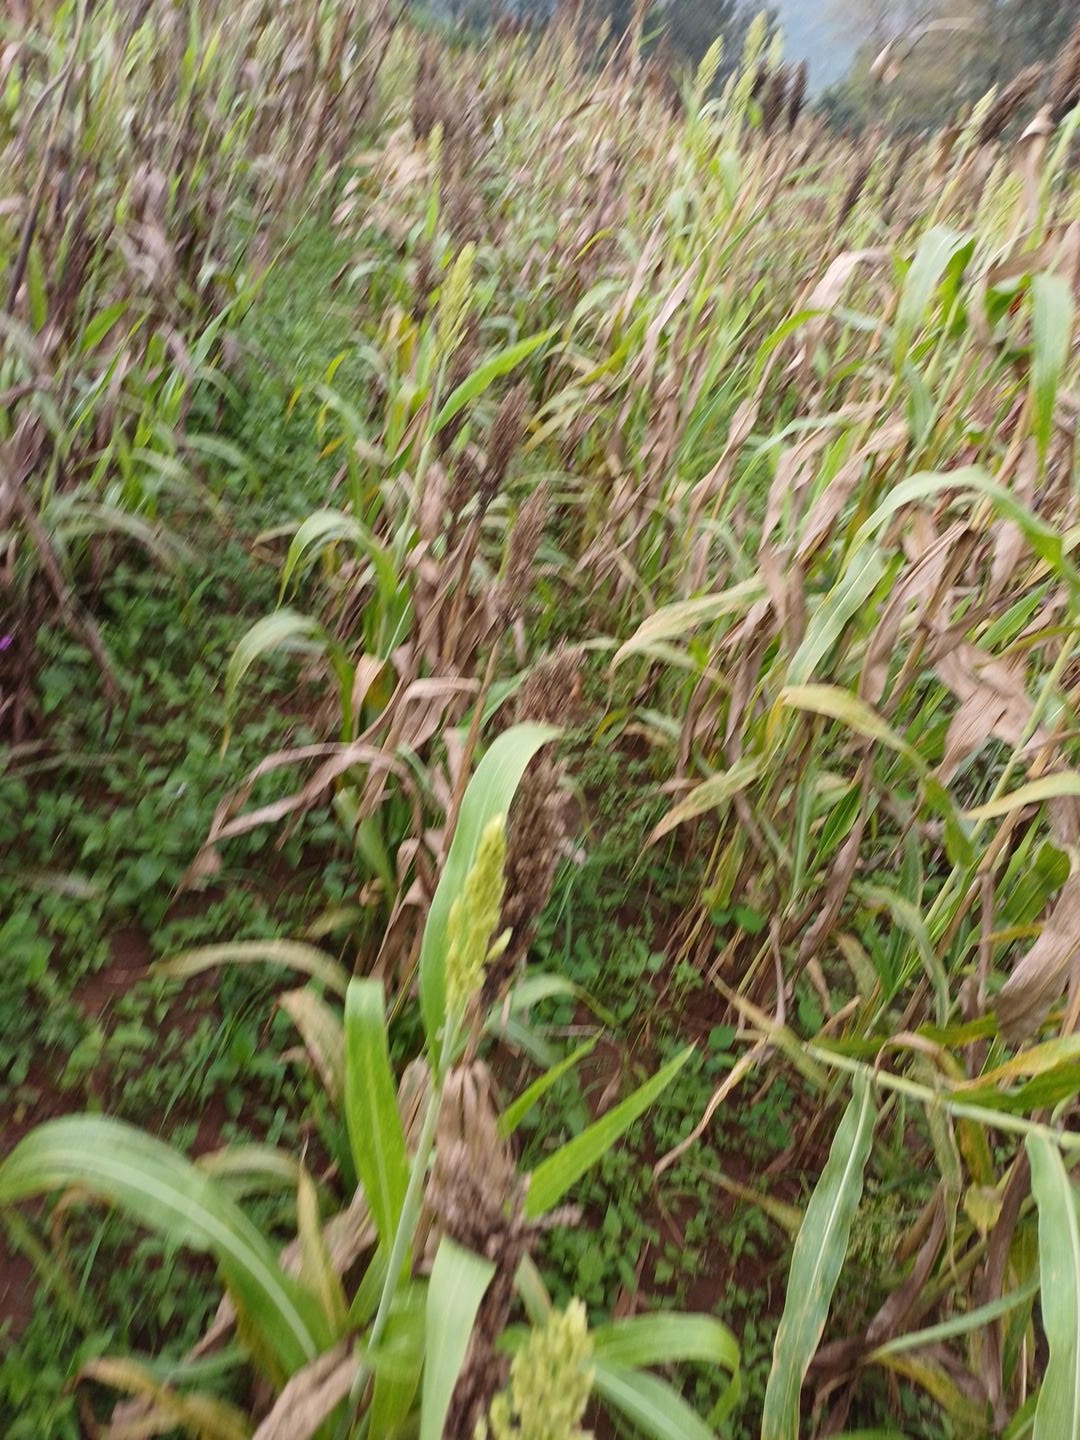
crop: sorghum
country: Kenya
